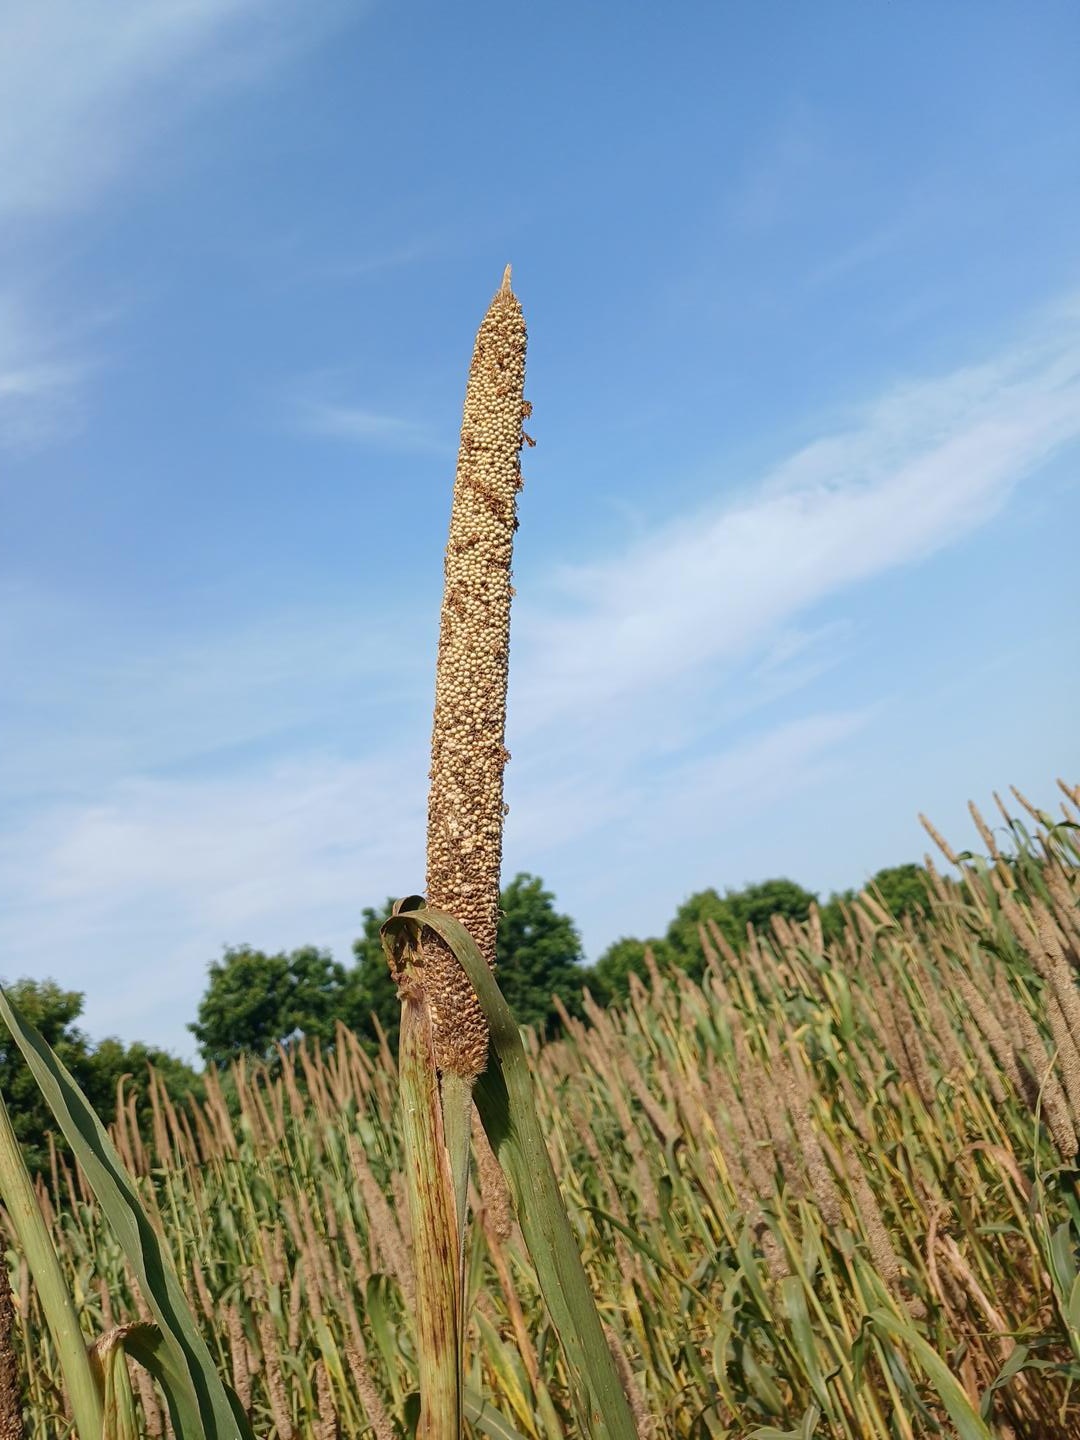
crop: pearl millet
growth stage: maturity
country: Senegal
